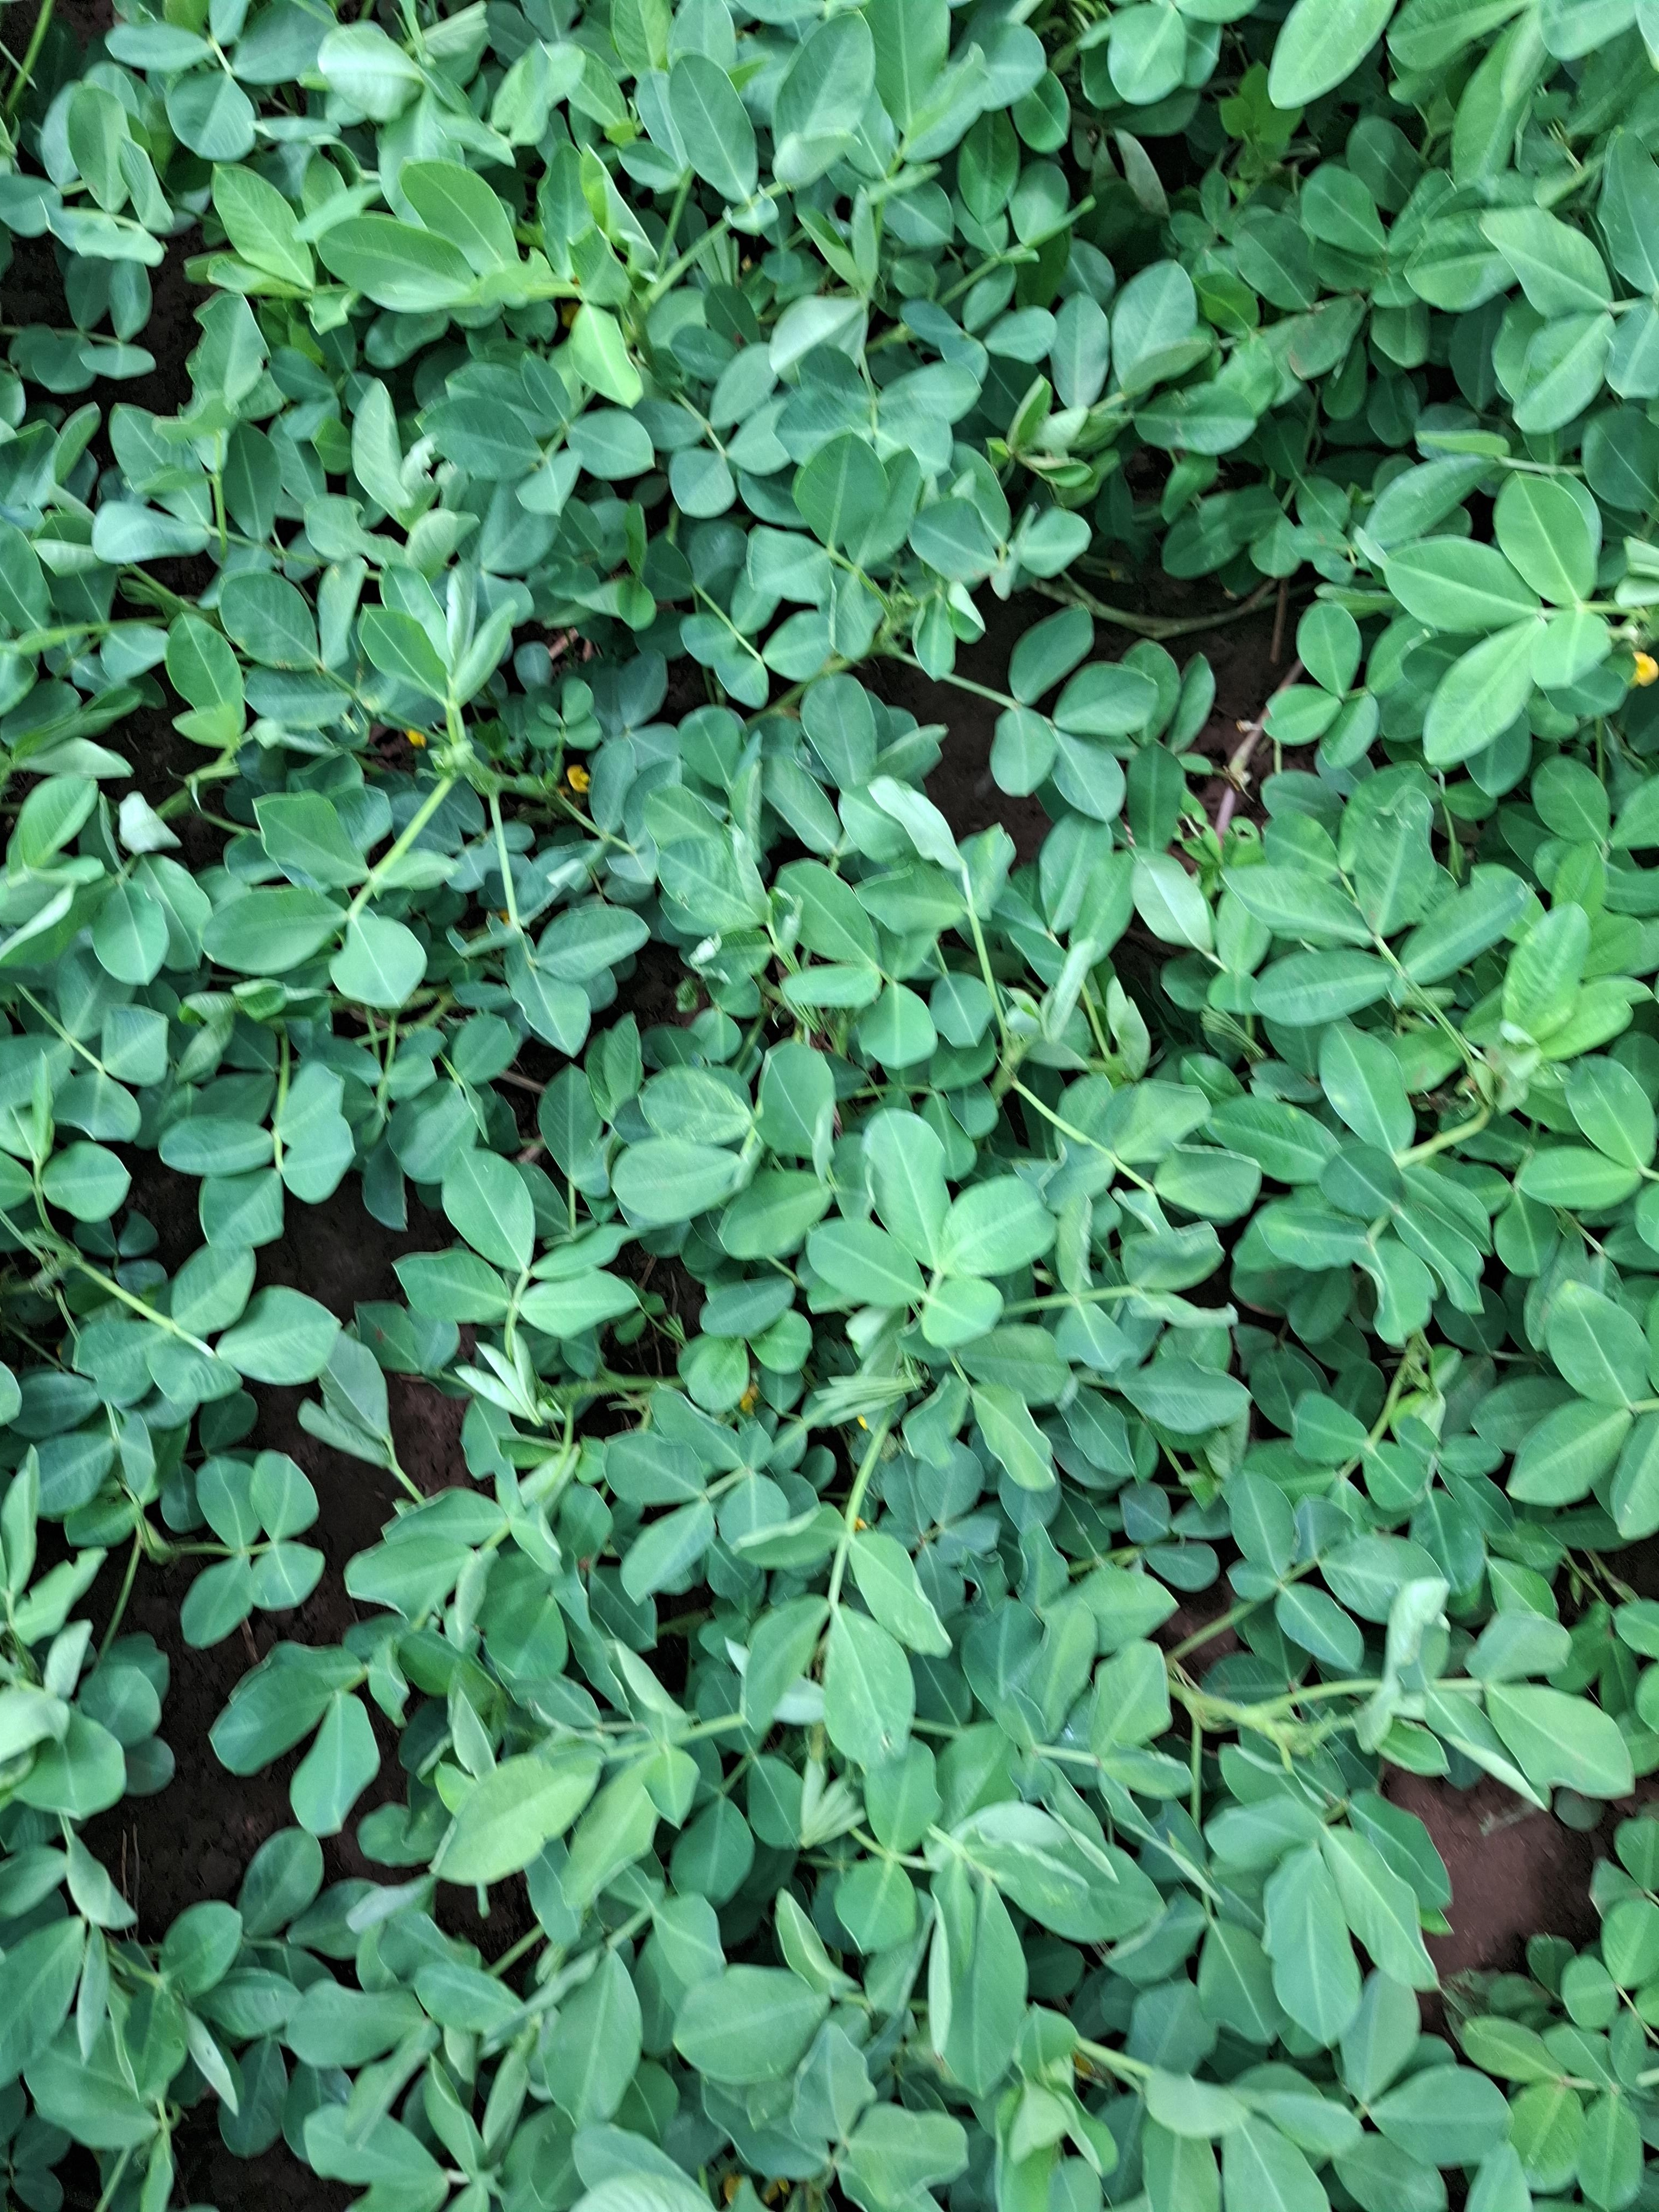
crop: groundnut
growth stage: flowering
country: Kenya
